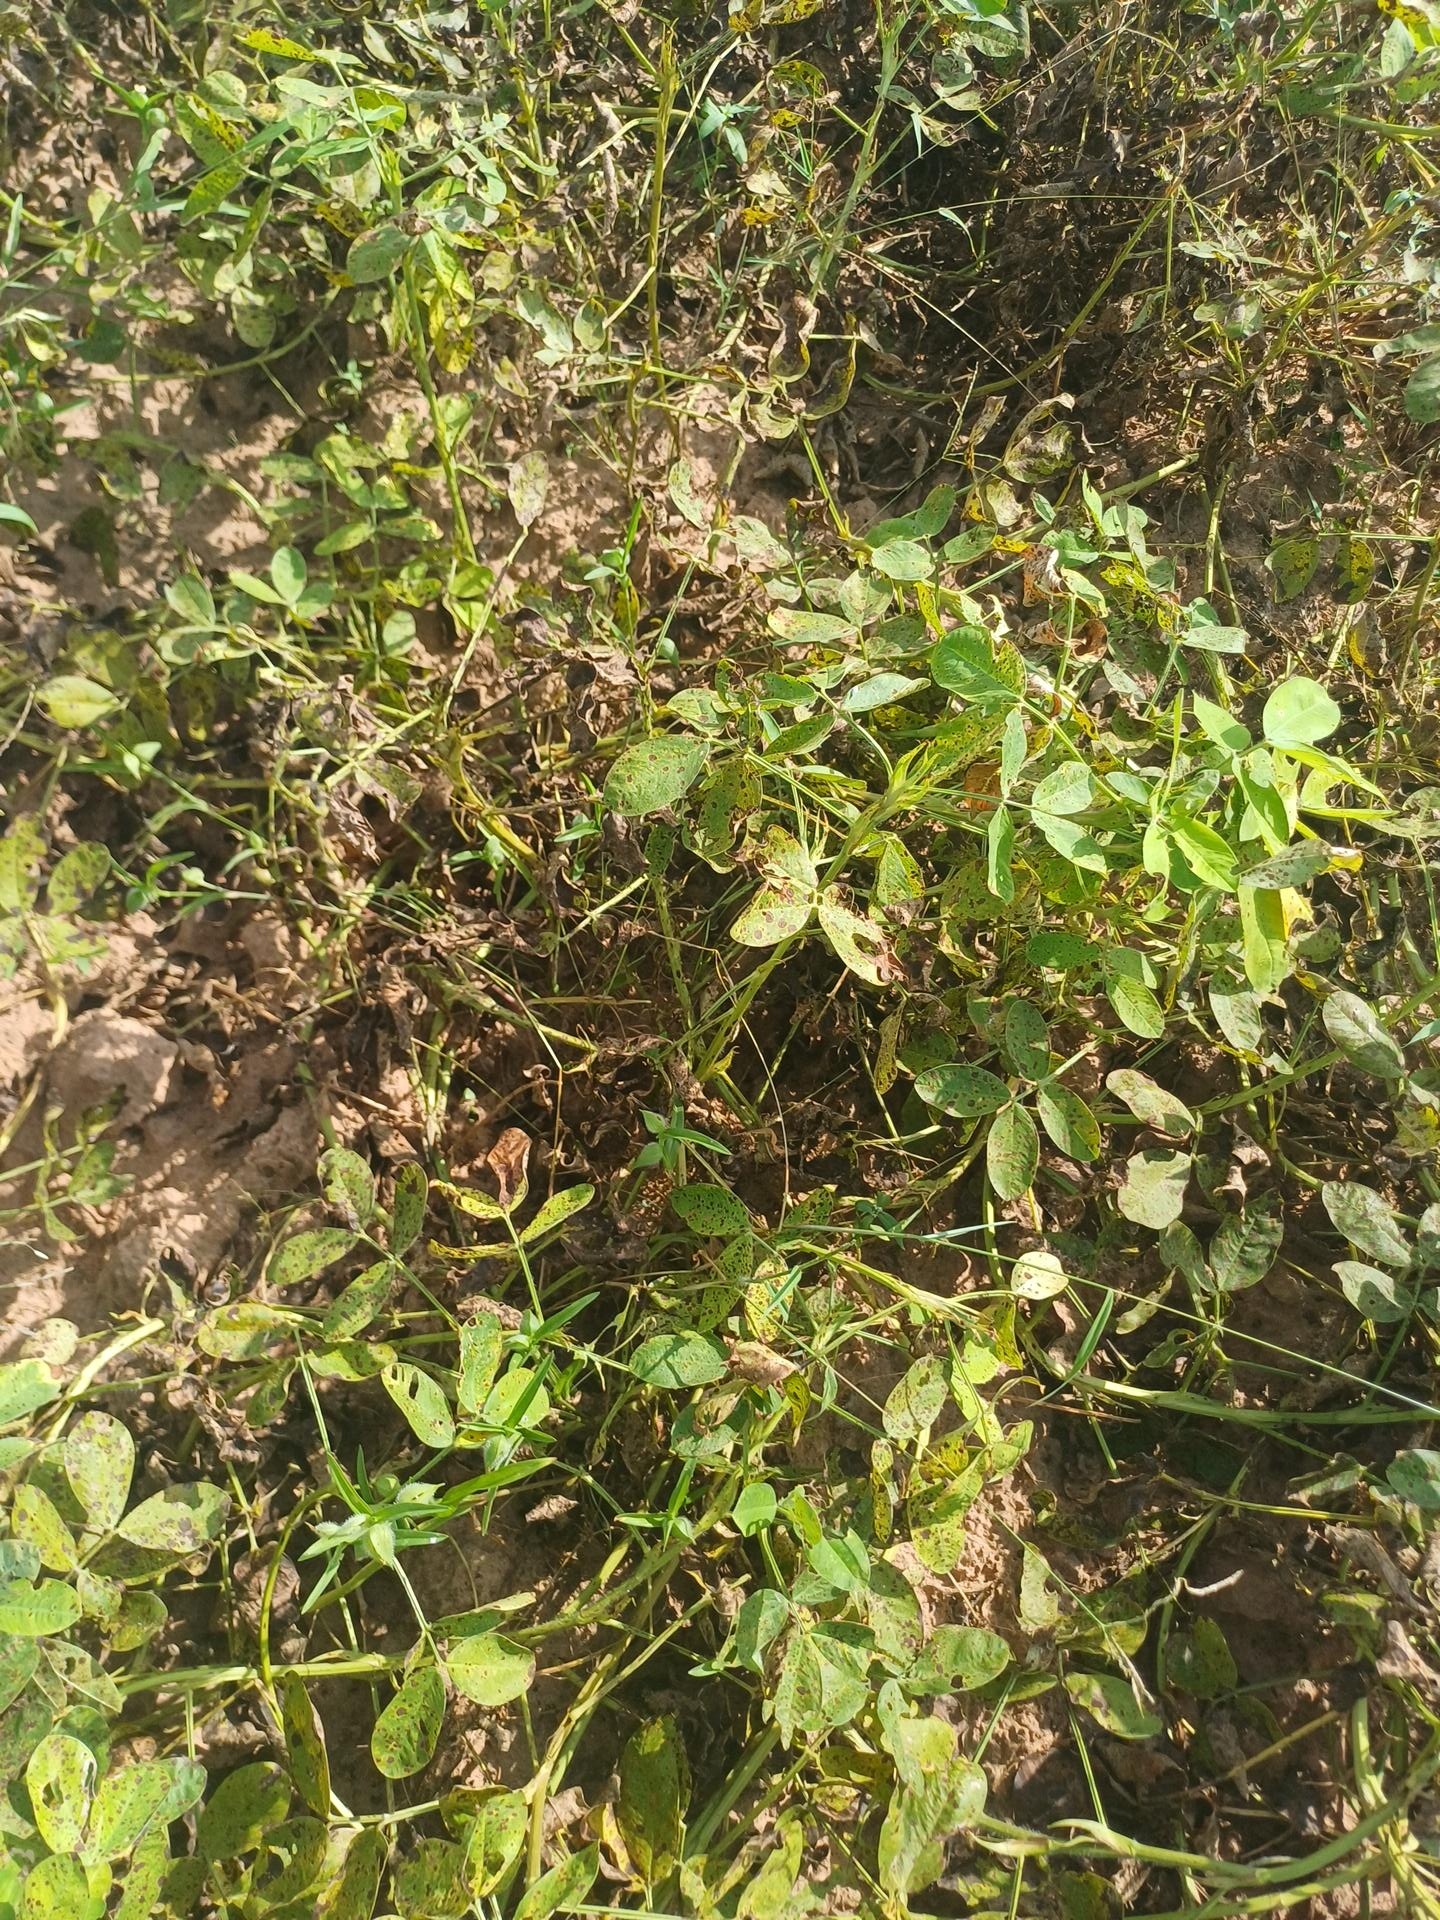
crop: groundnut
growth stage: flowering
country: Senegal
